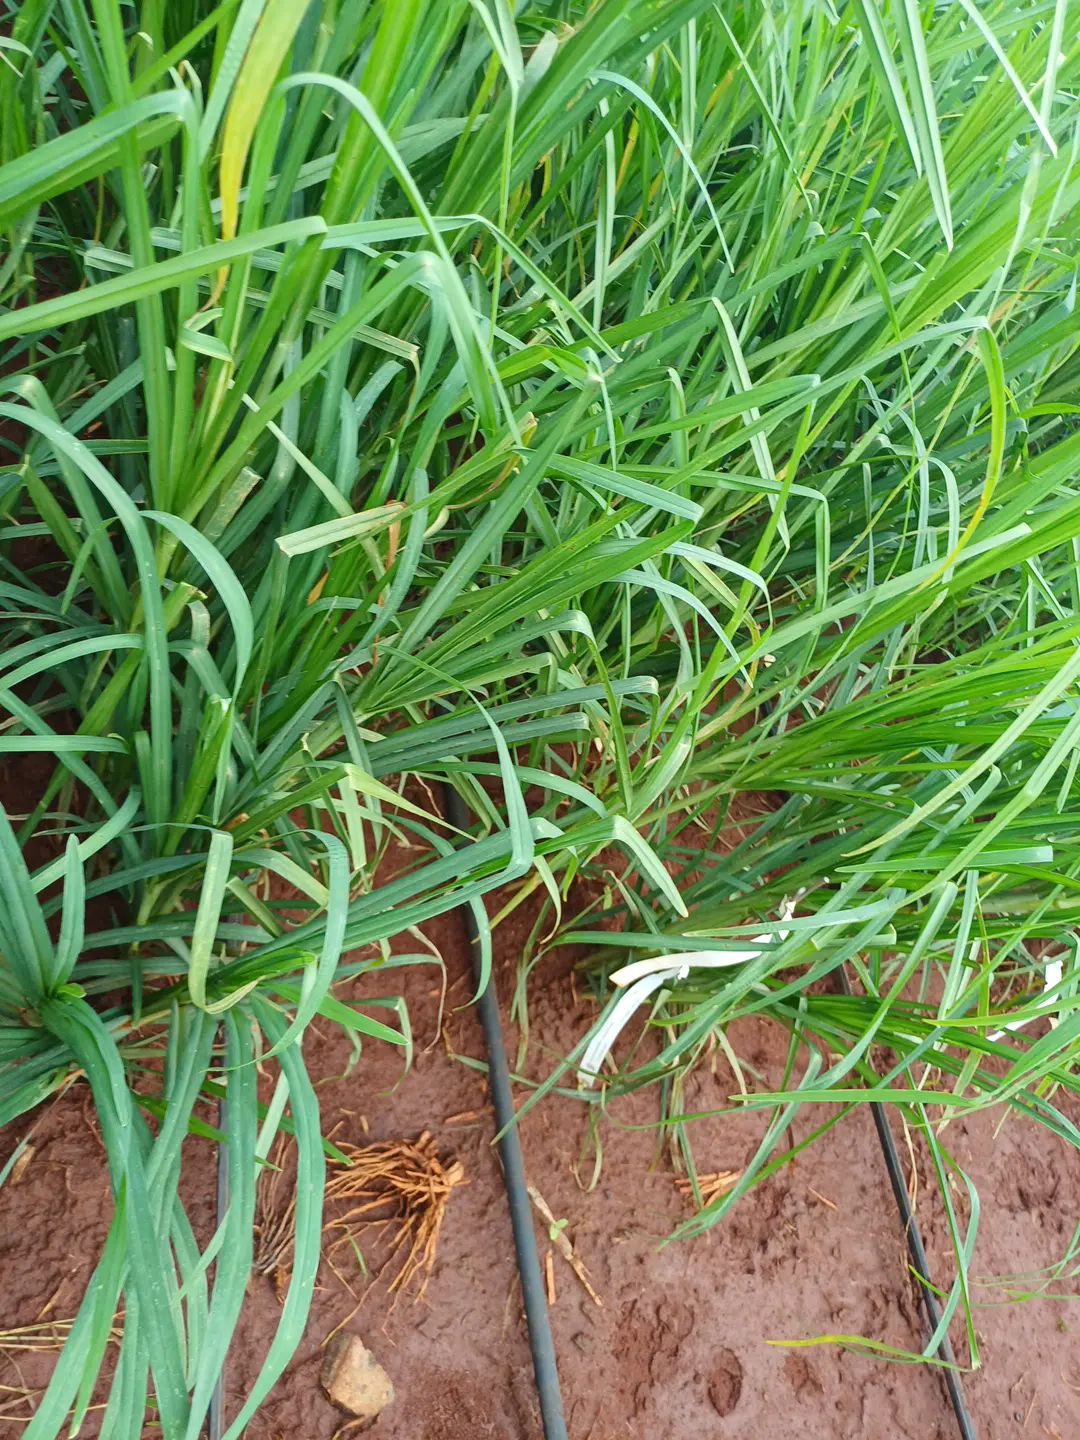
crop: finger millet
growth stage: vegetative
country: Kenya
